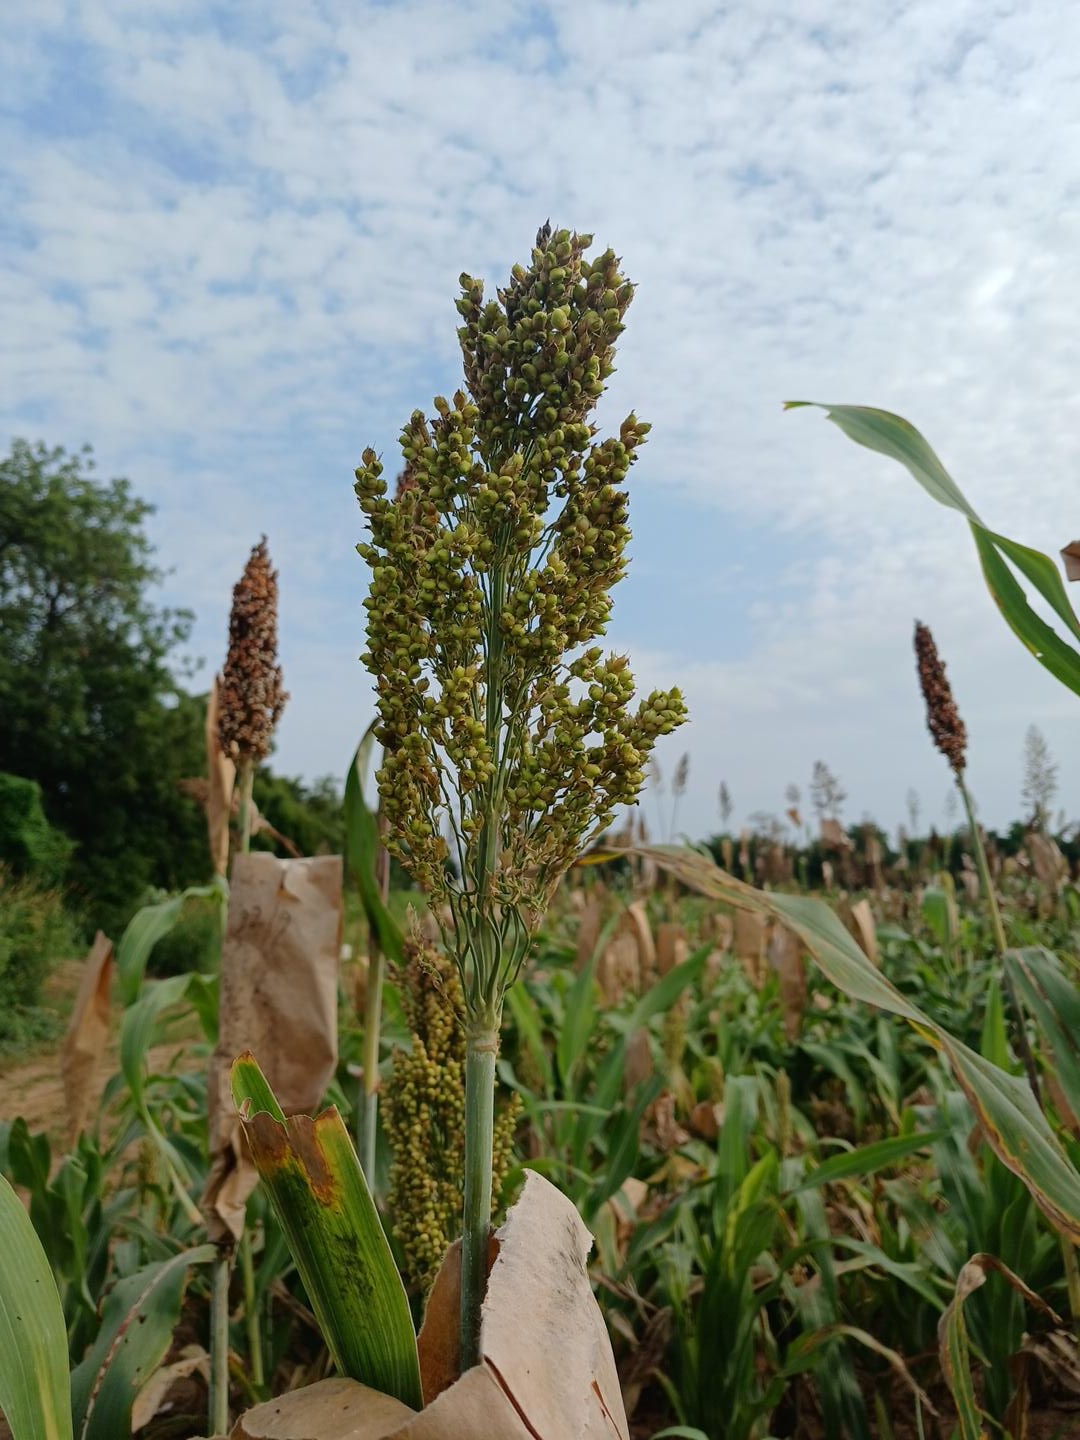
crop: sorghum
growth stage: filling grain
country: Senegal
